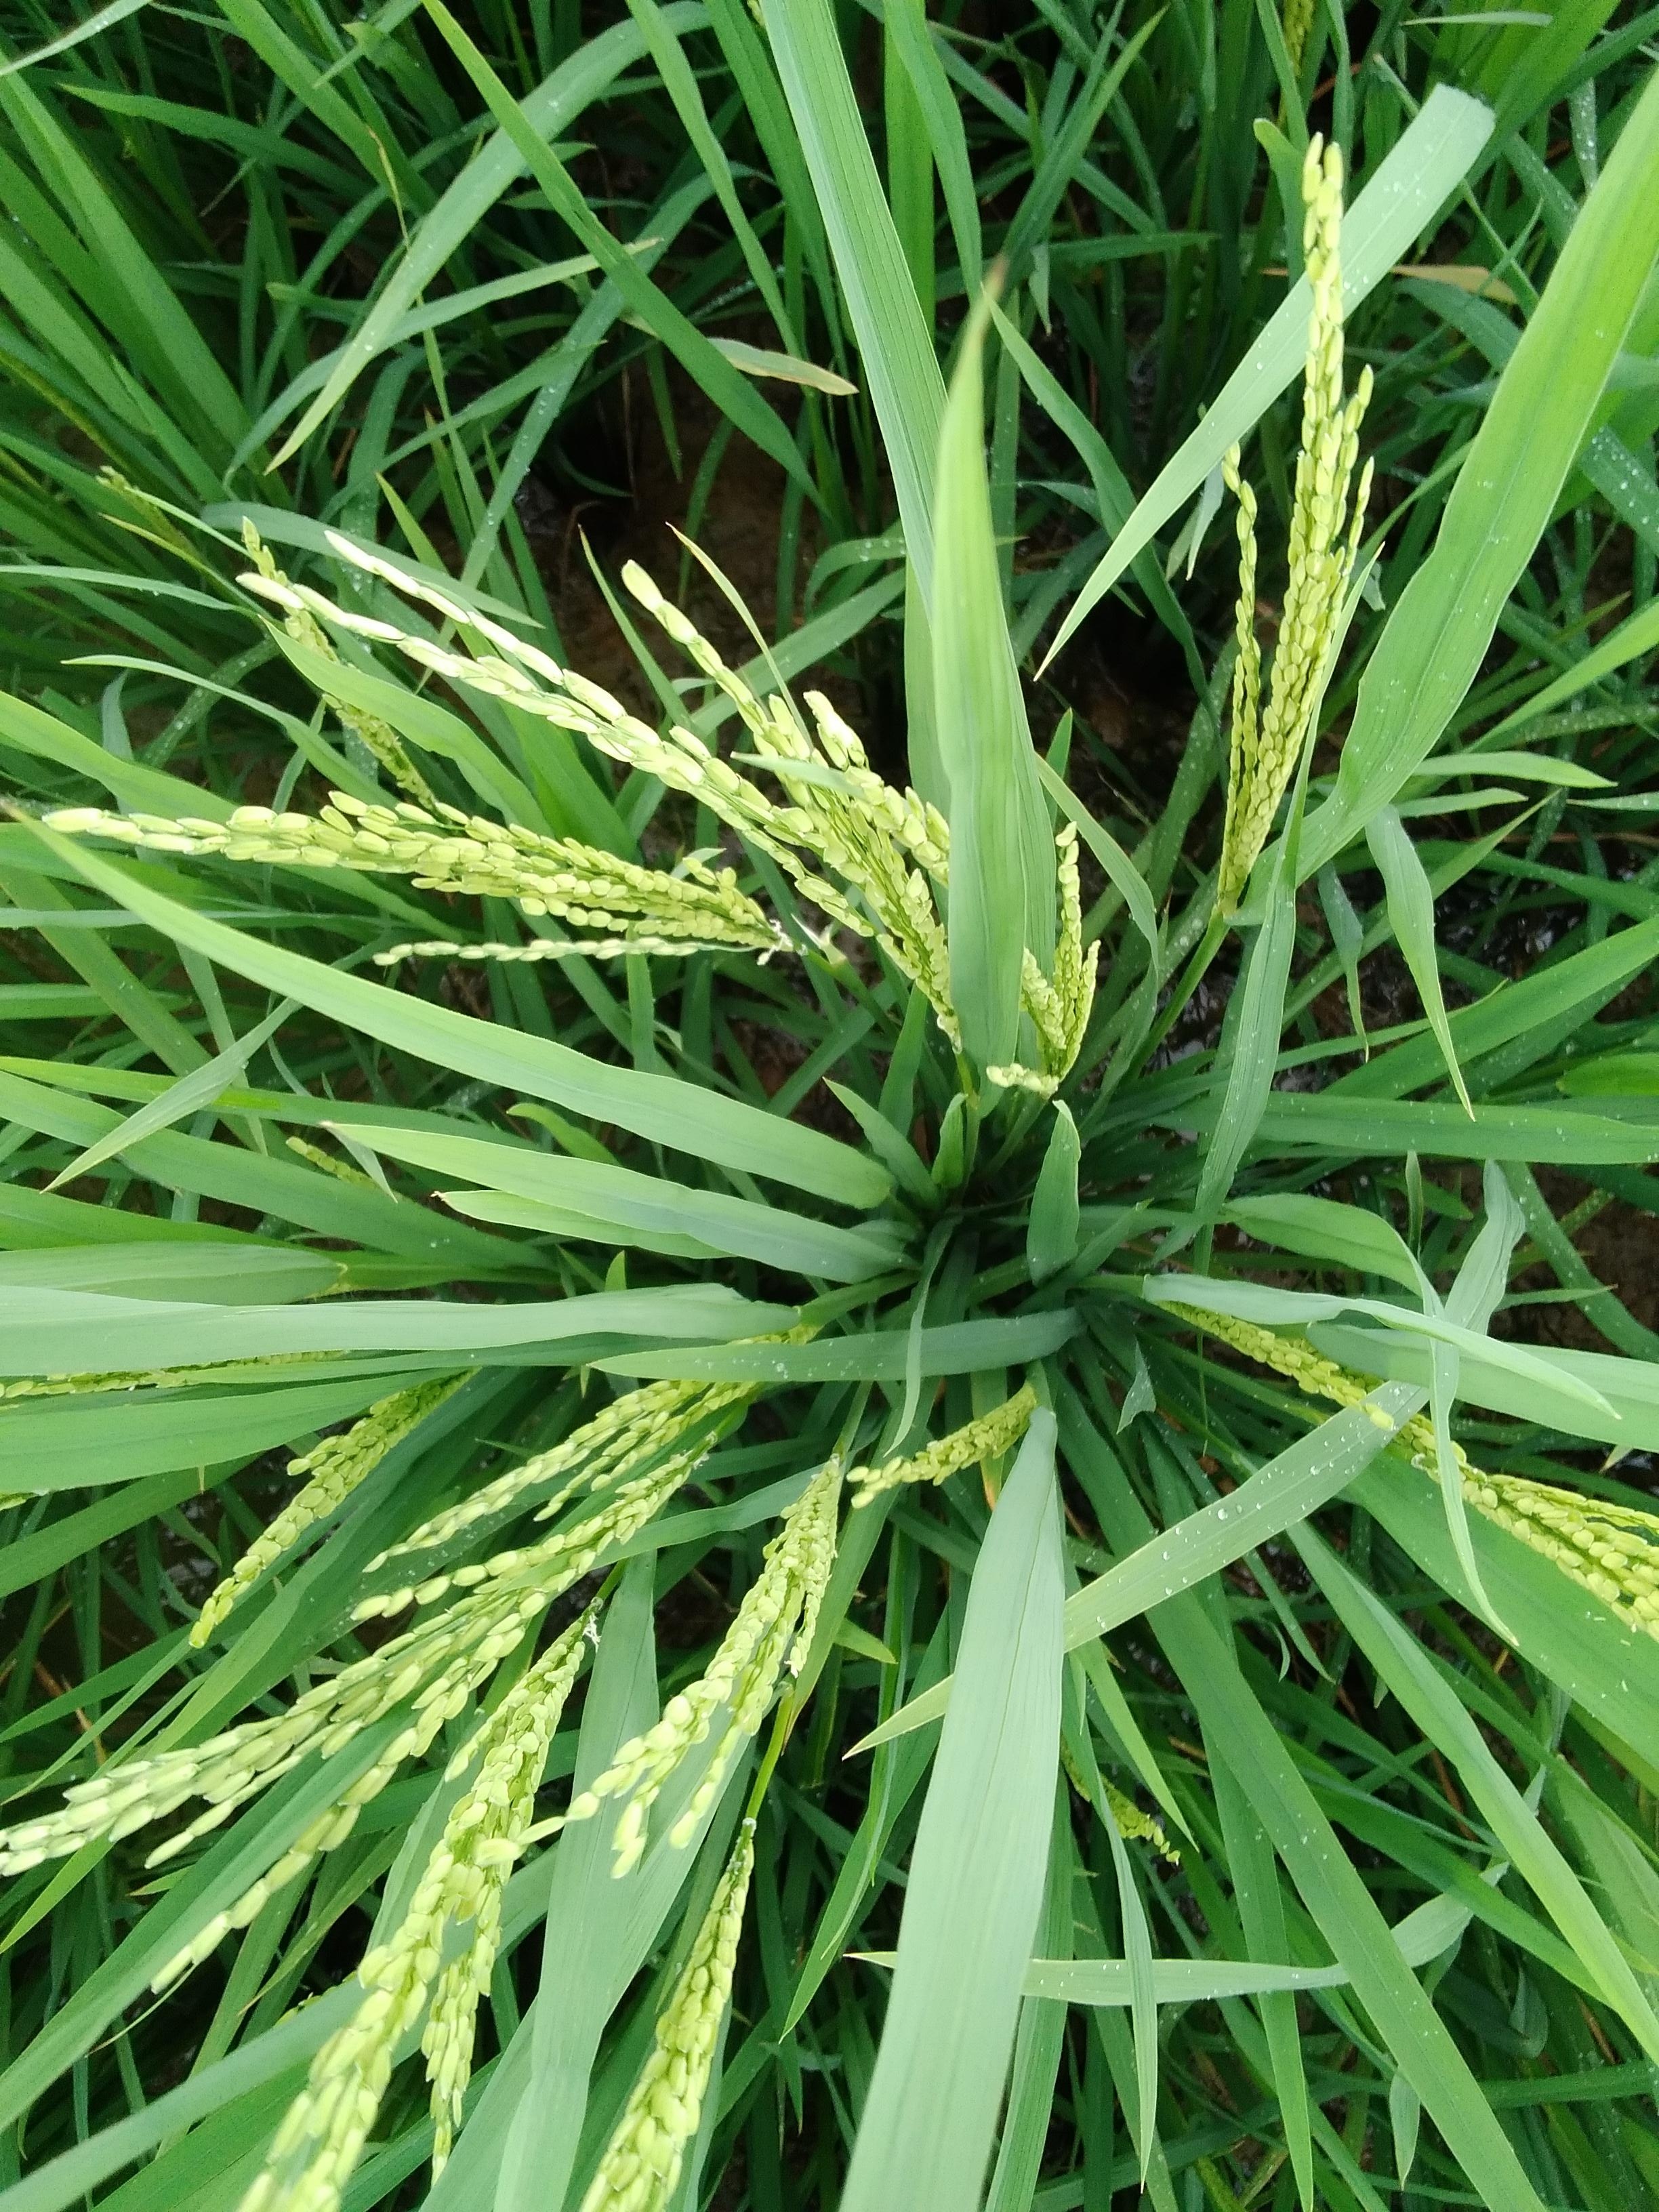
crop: rice
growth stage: flowering
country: Nigeria
